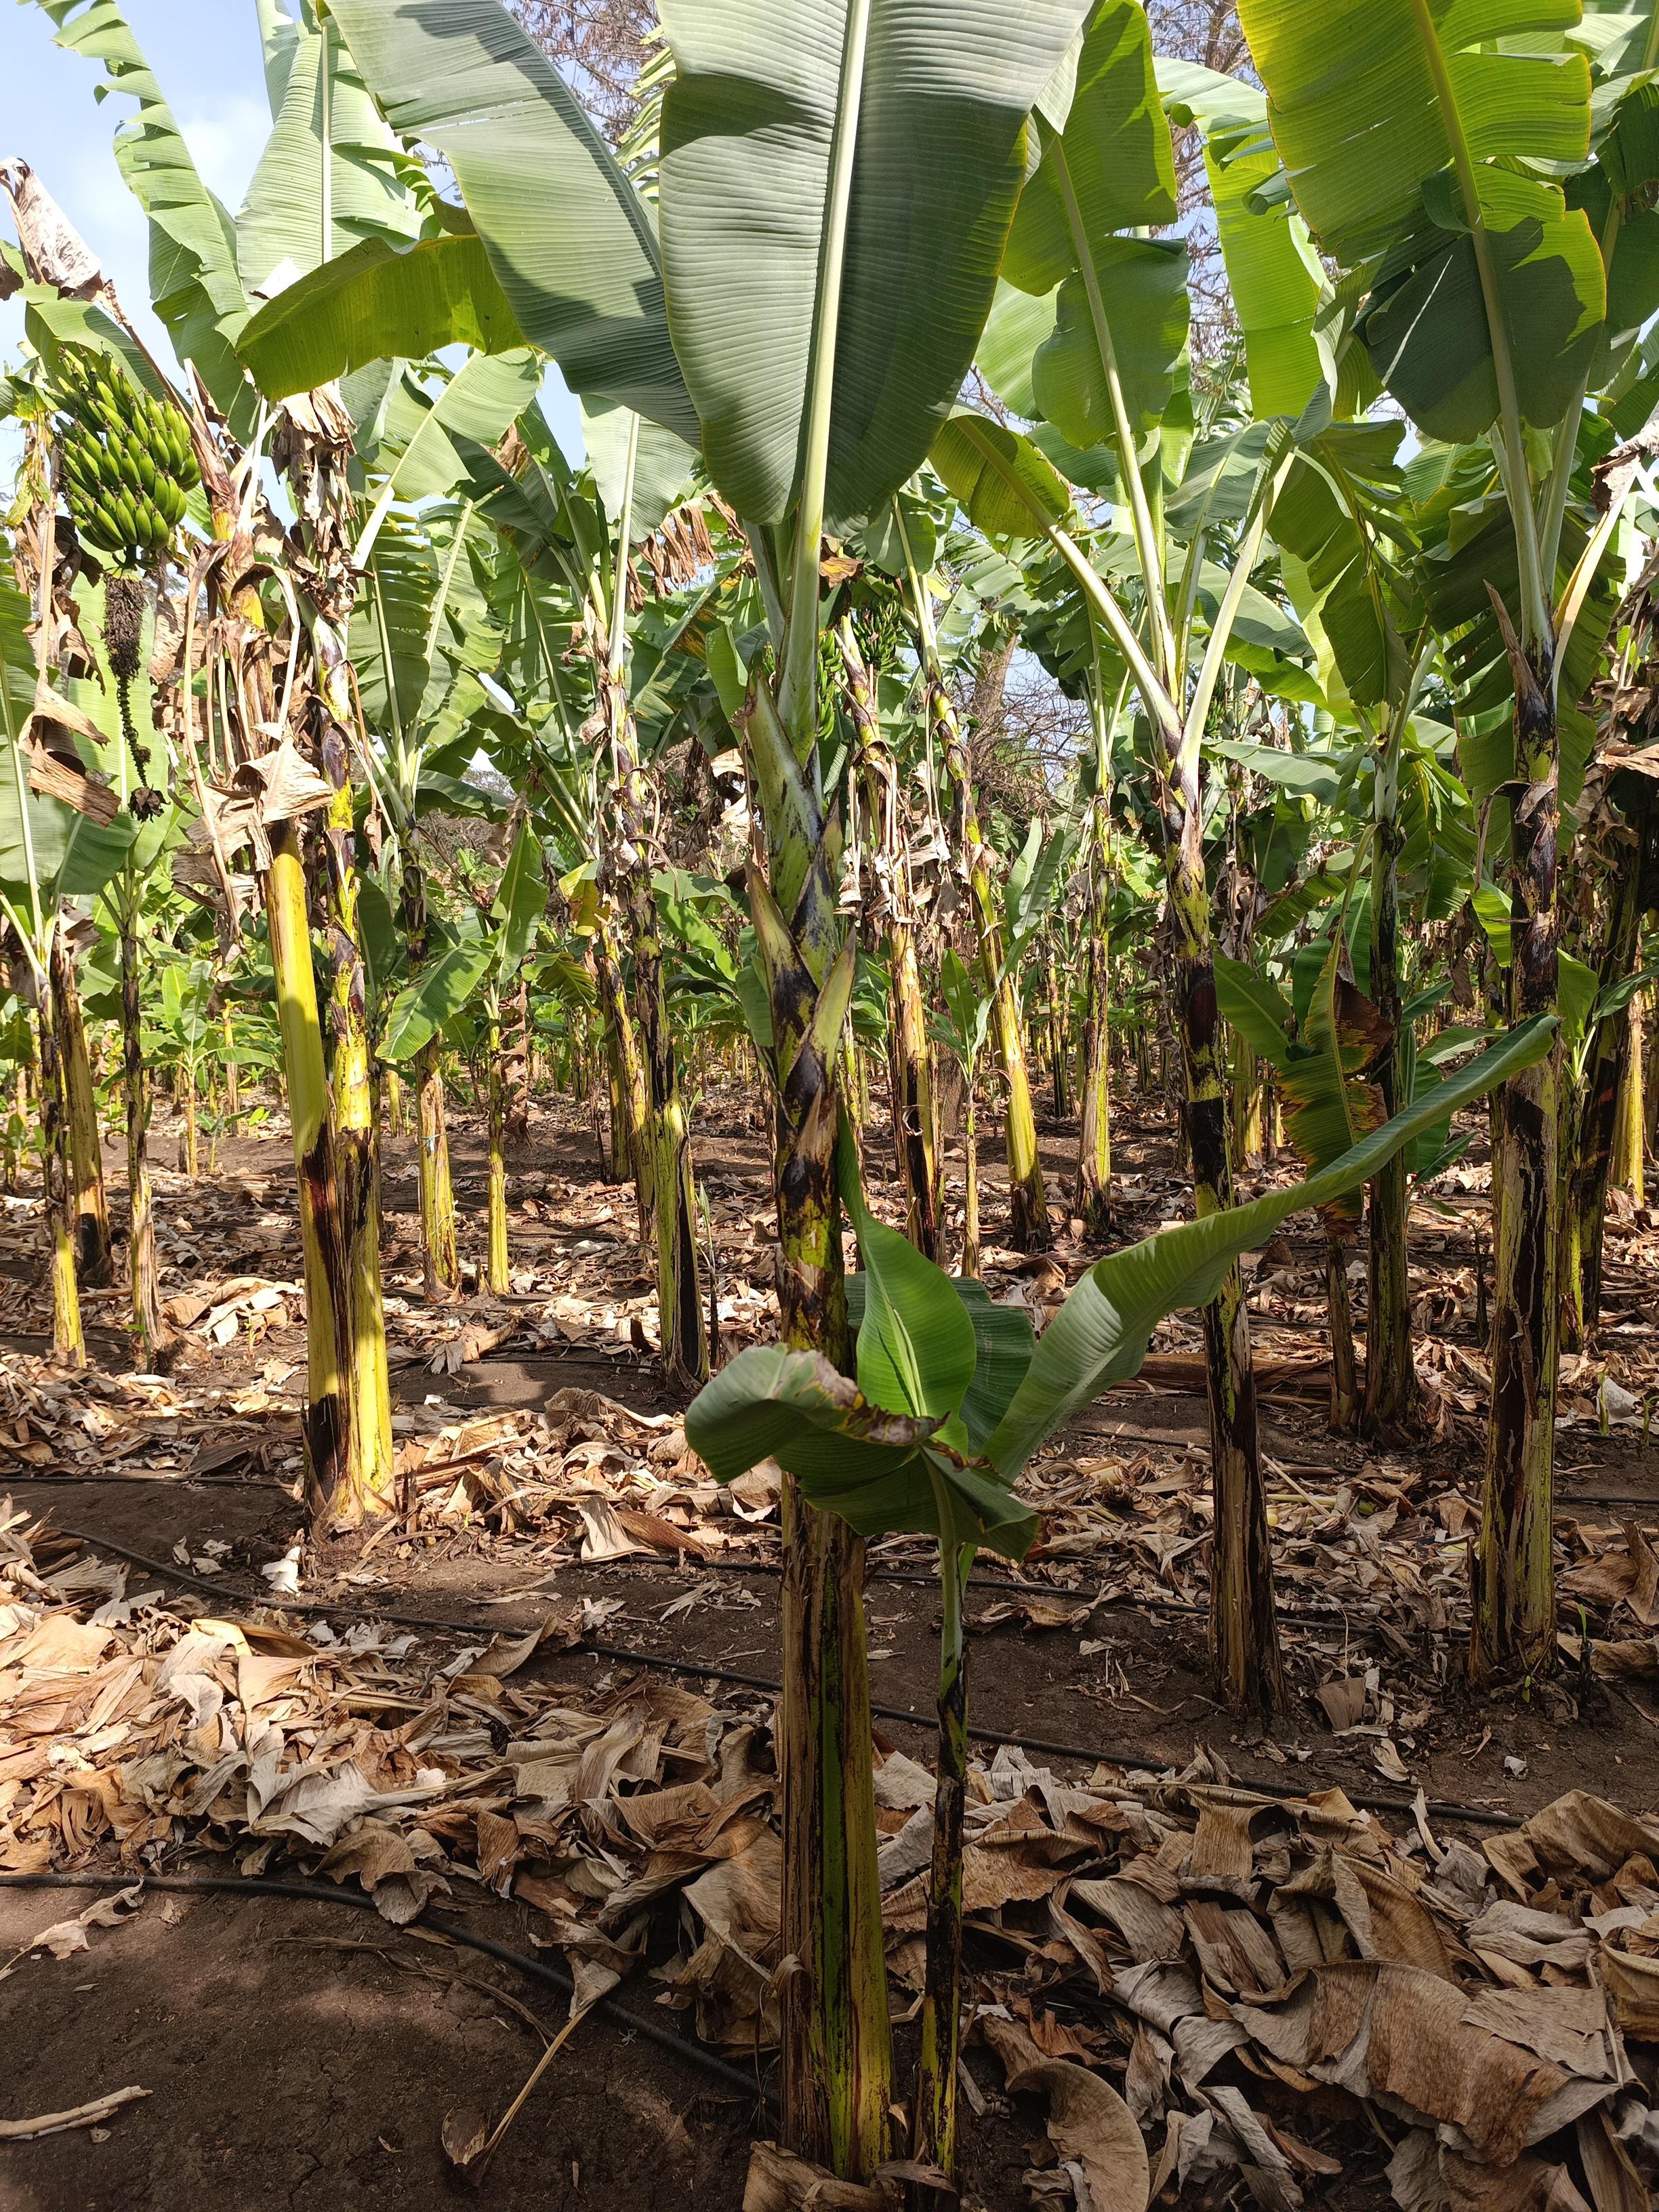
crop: banana
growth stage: vegetative
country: Tanzania
